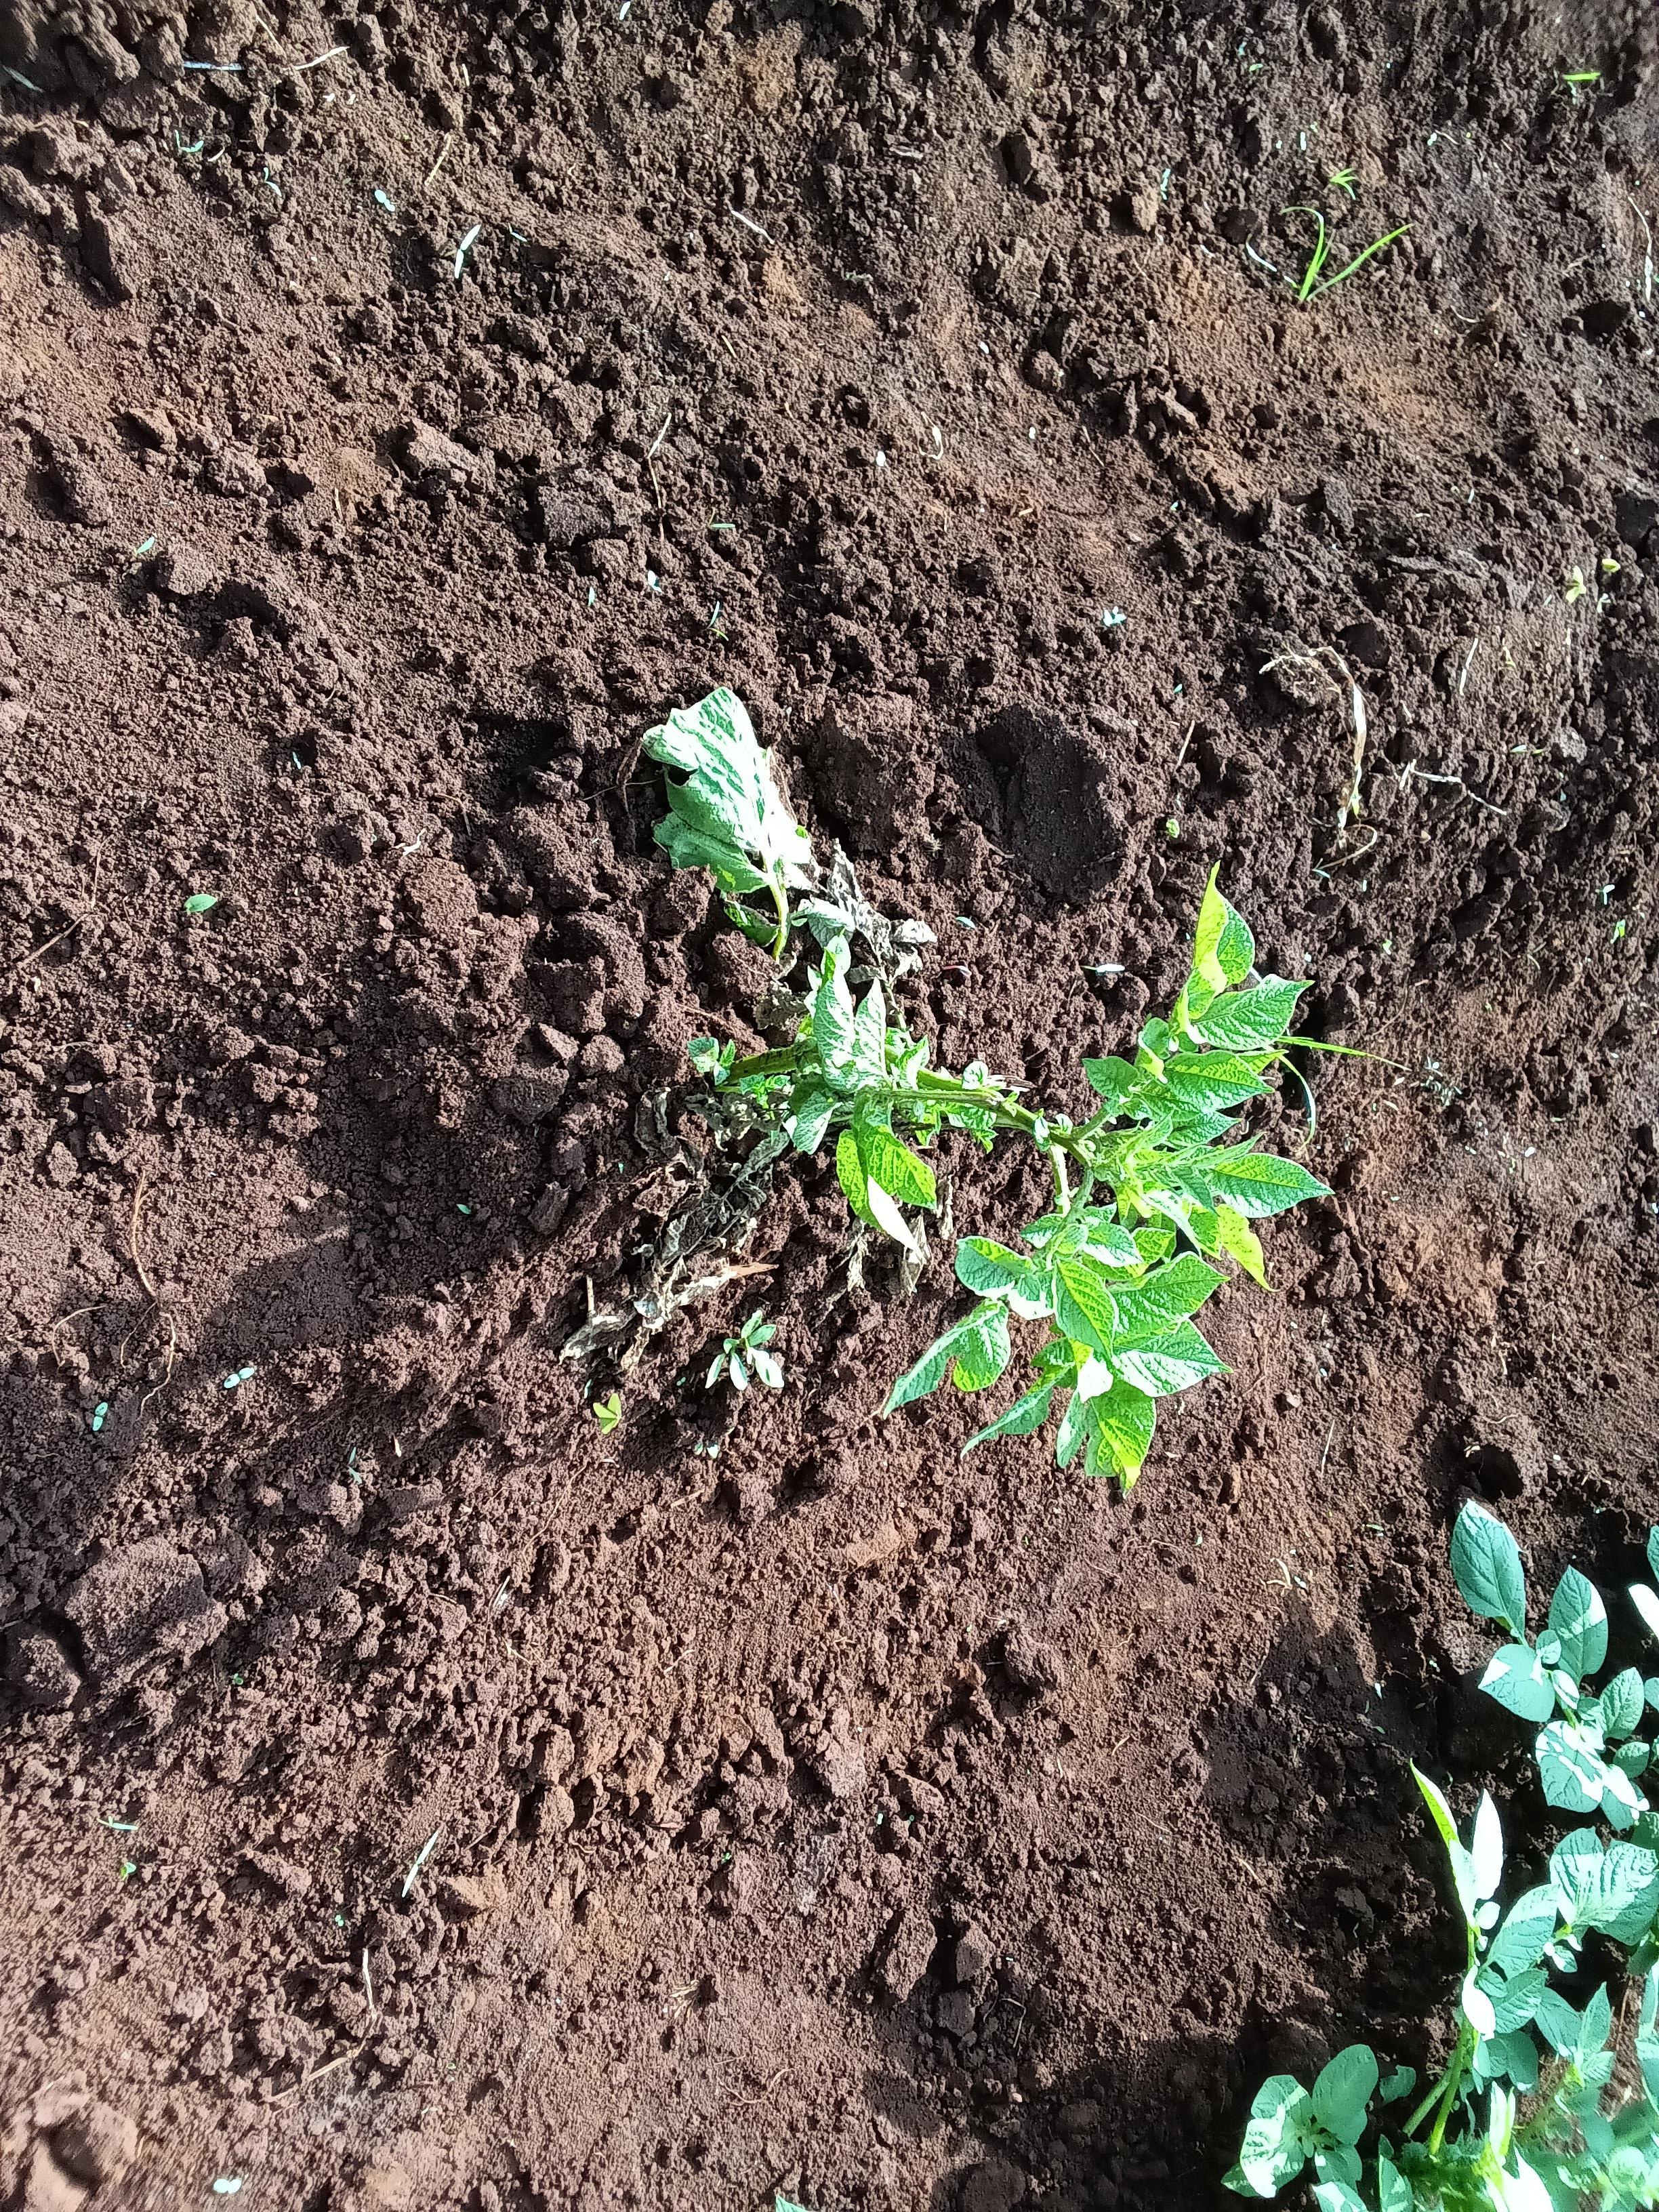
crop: potato
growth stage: vegetative
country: Kenya
